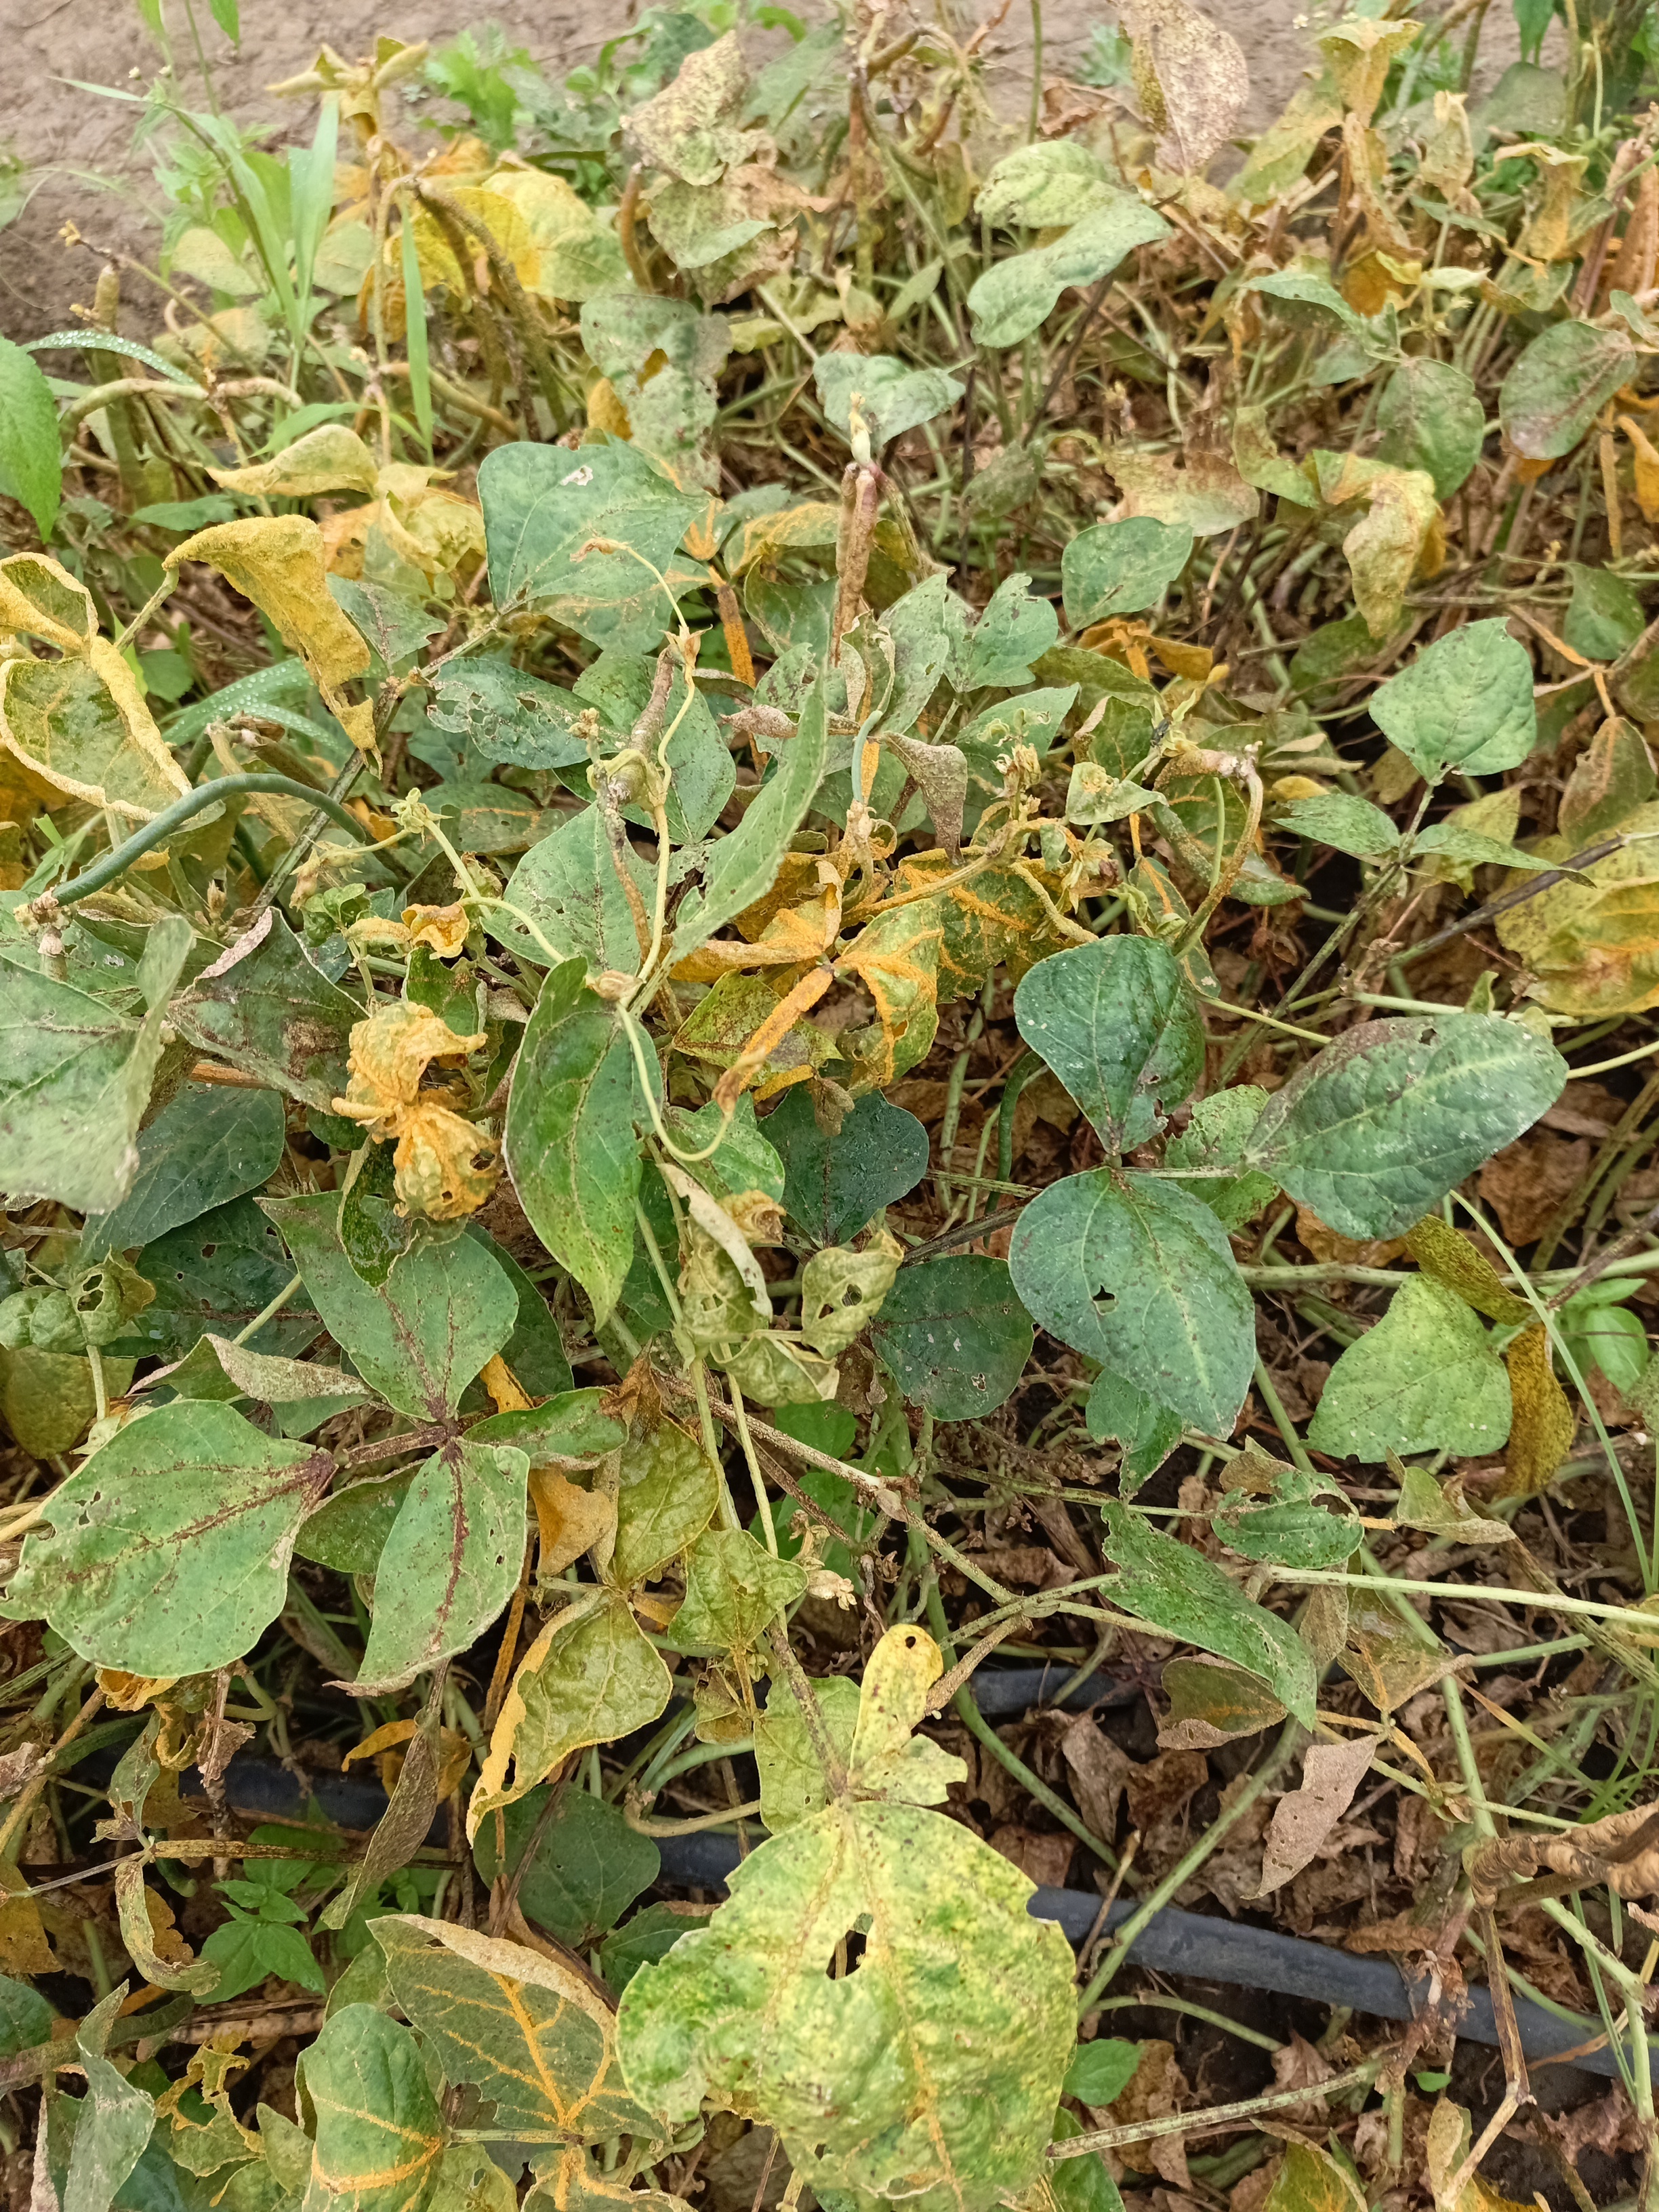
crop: cowpea
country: Tanzania
